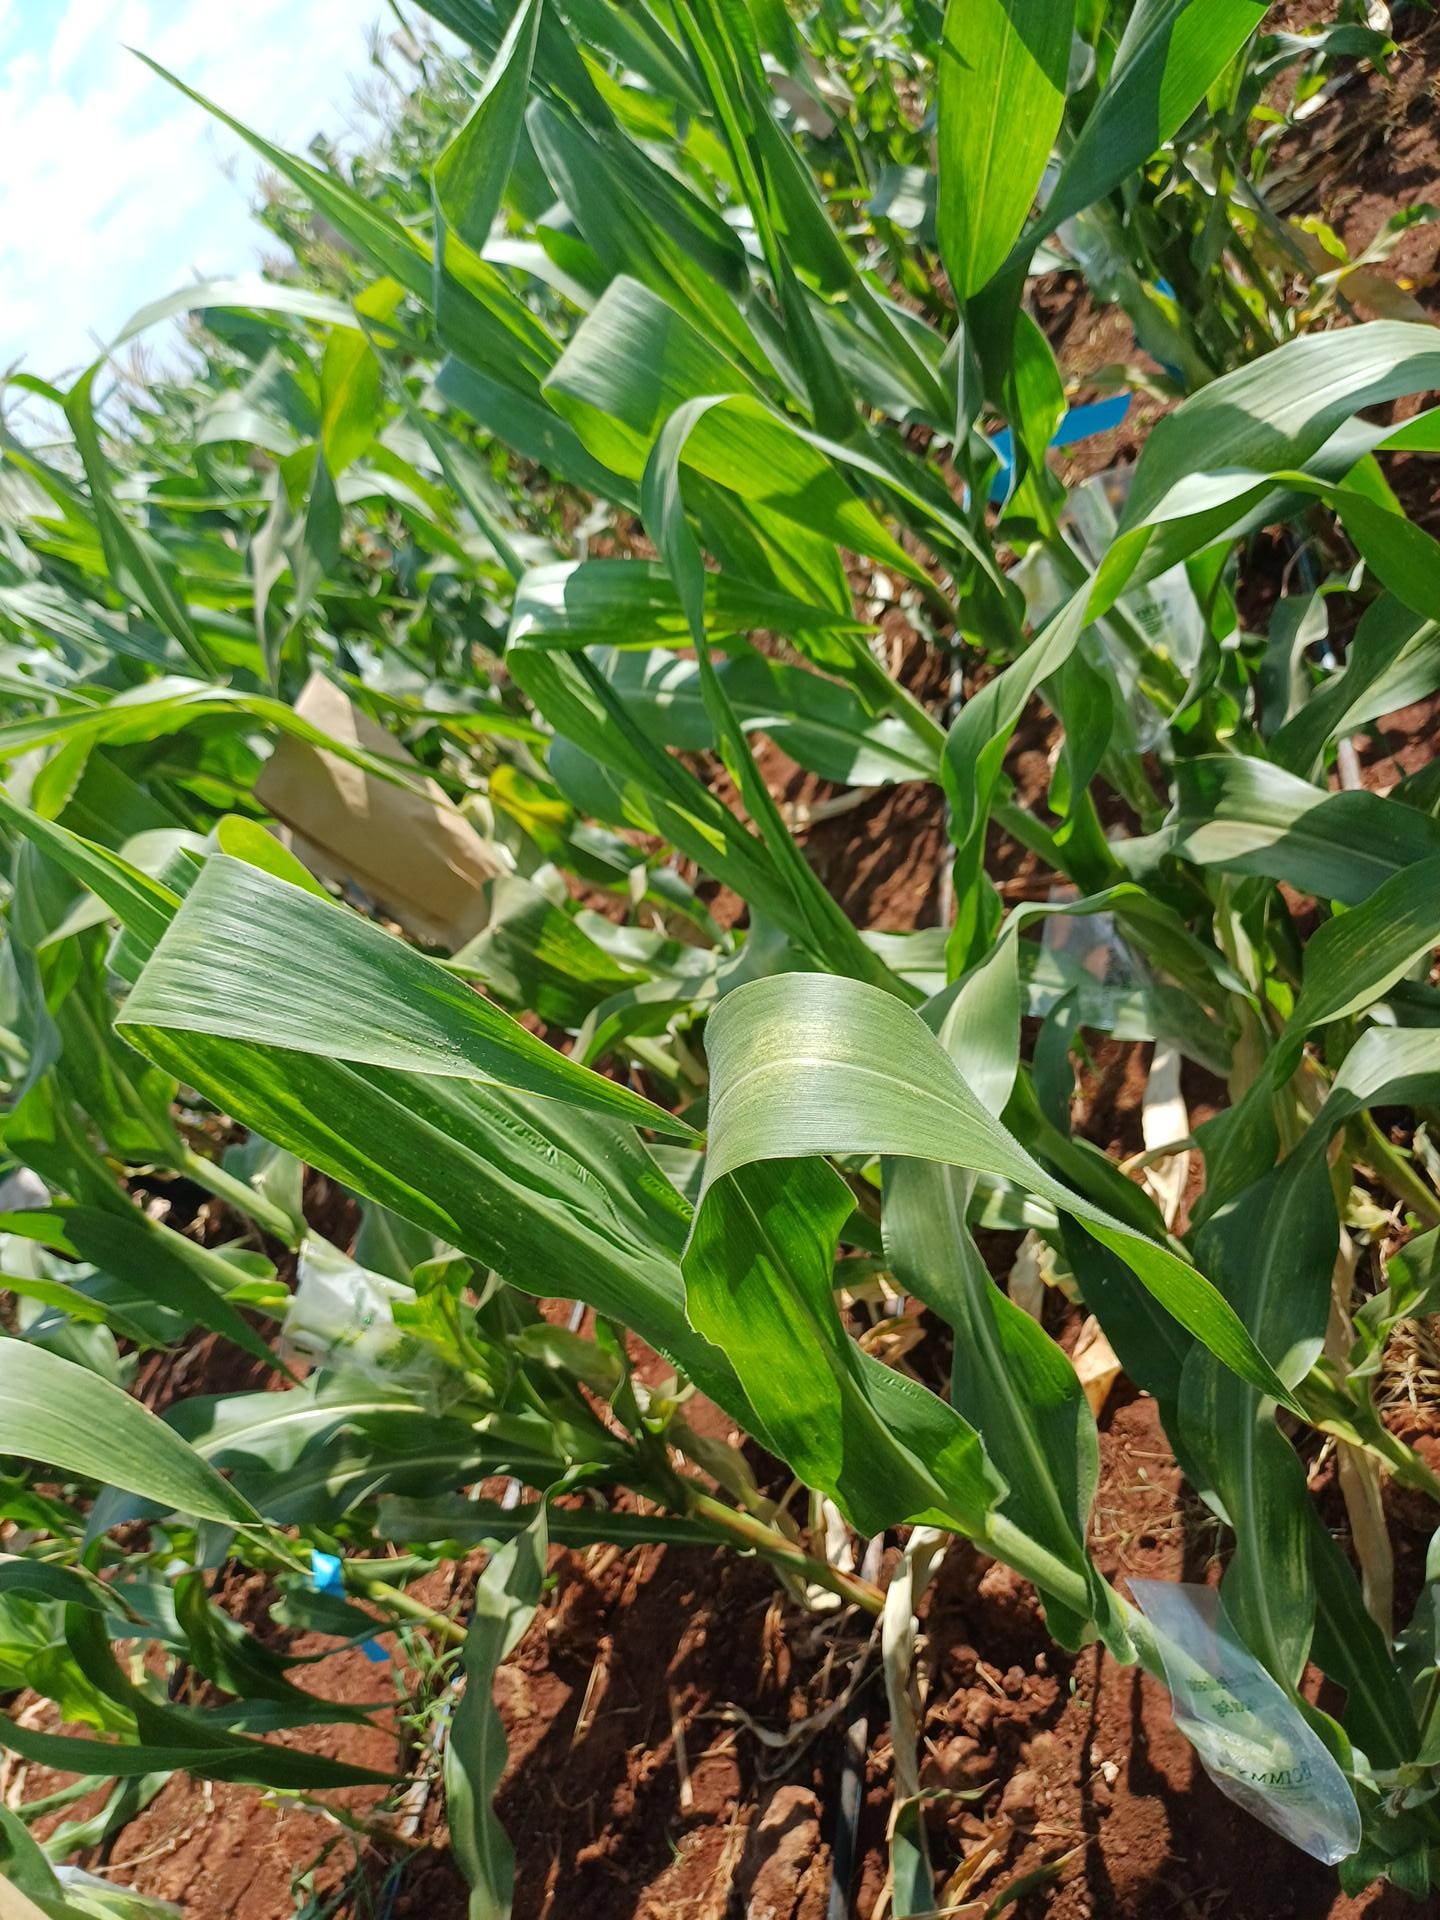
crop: maize
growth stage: flowering
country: Kenya
